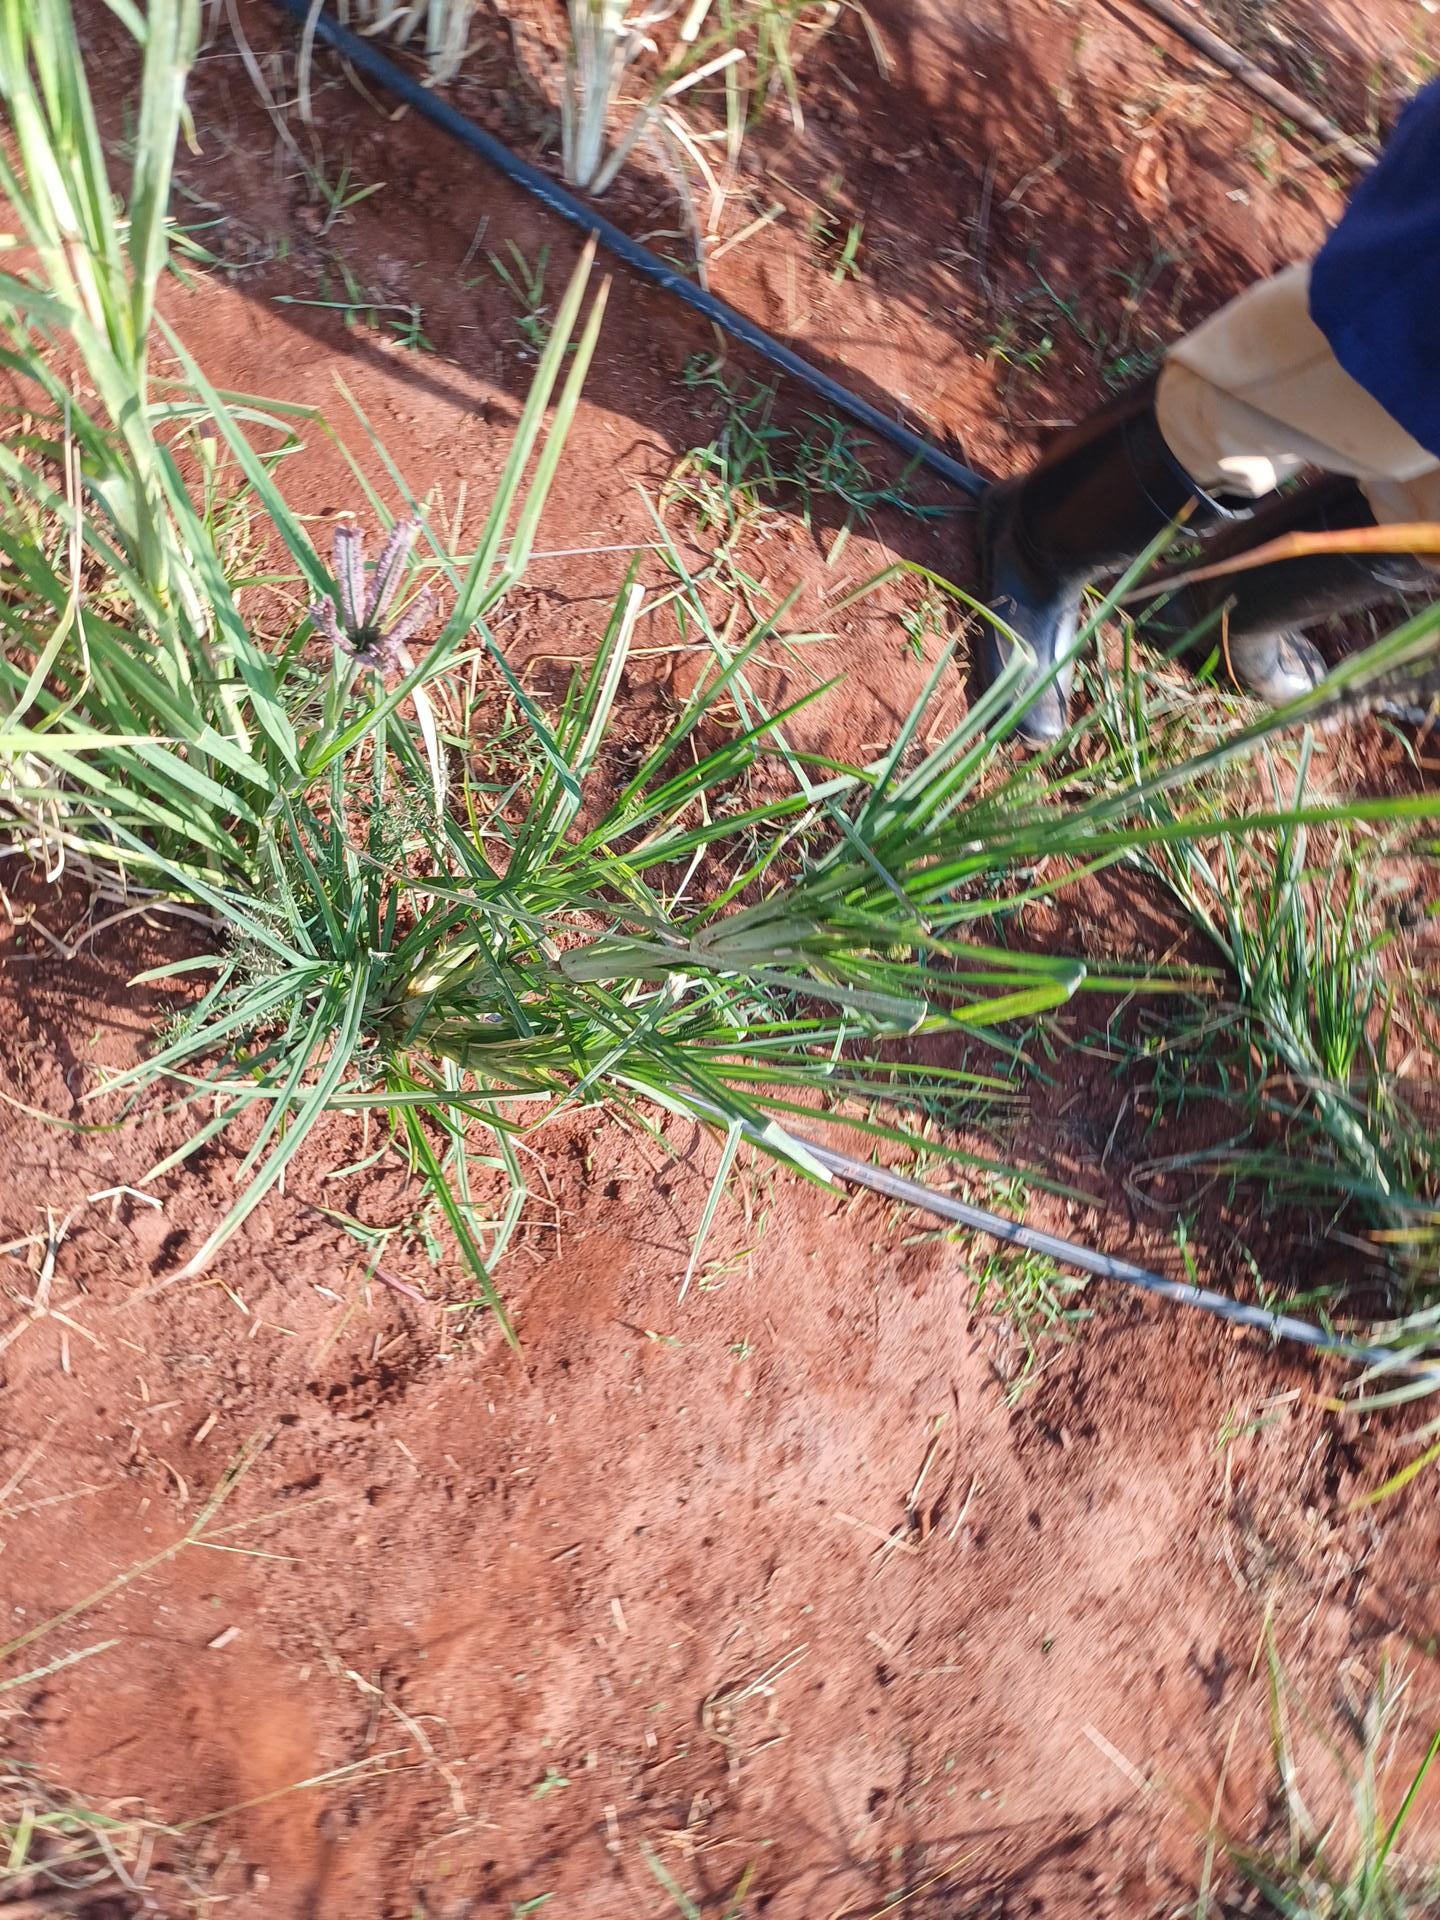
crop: finger millet
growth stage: filling grain
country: Kenya
